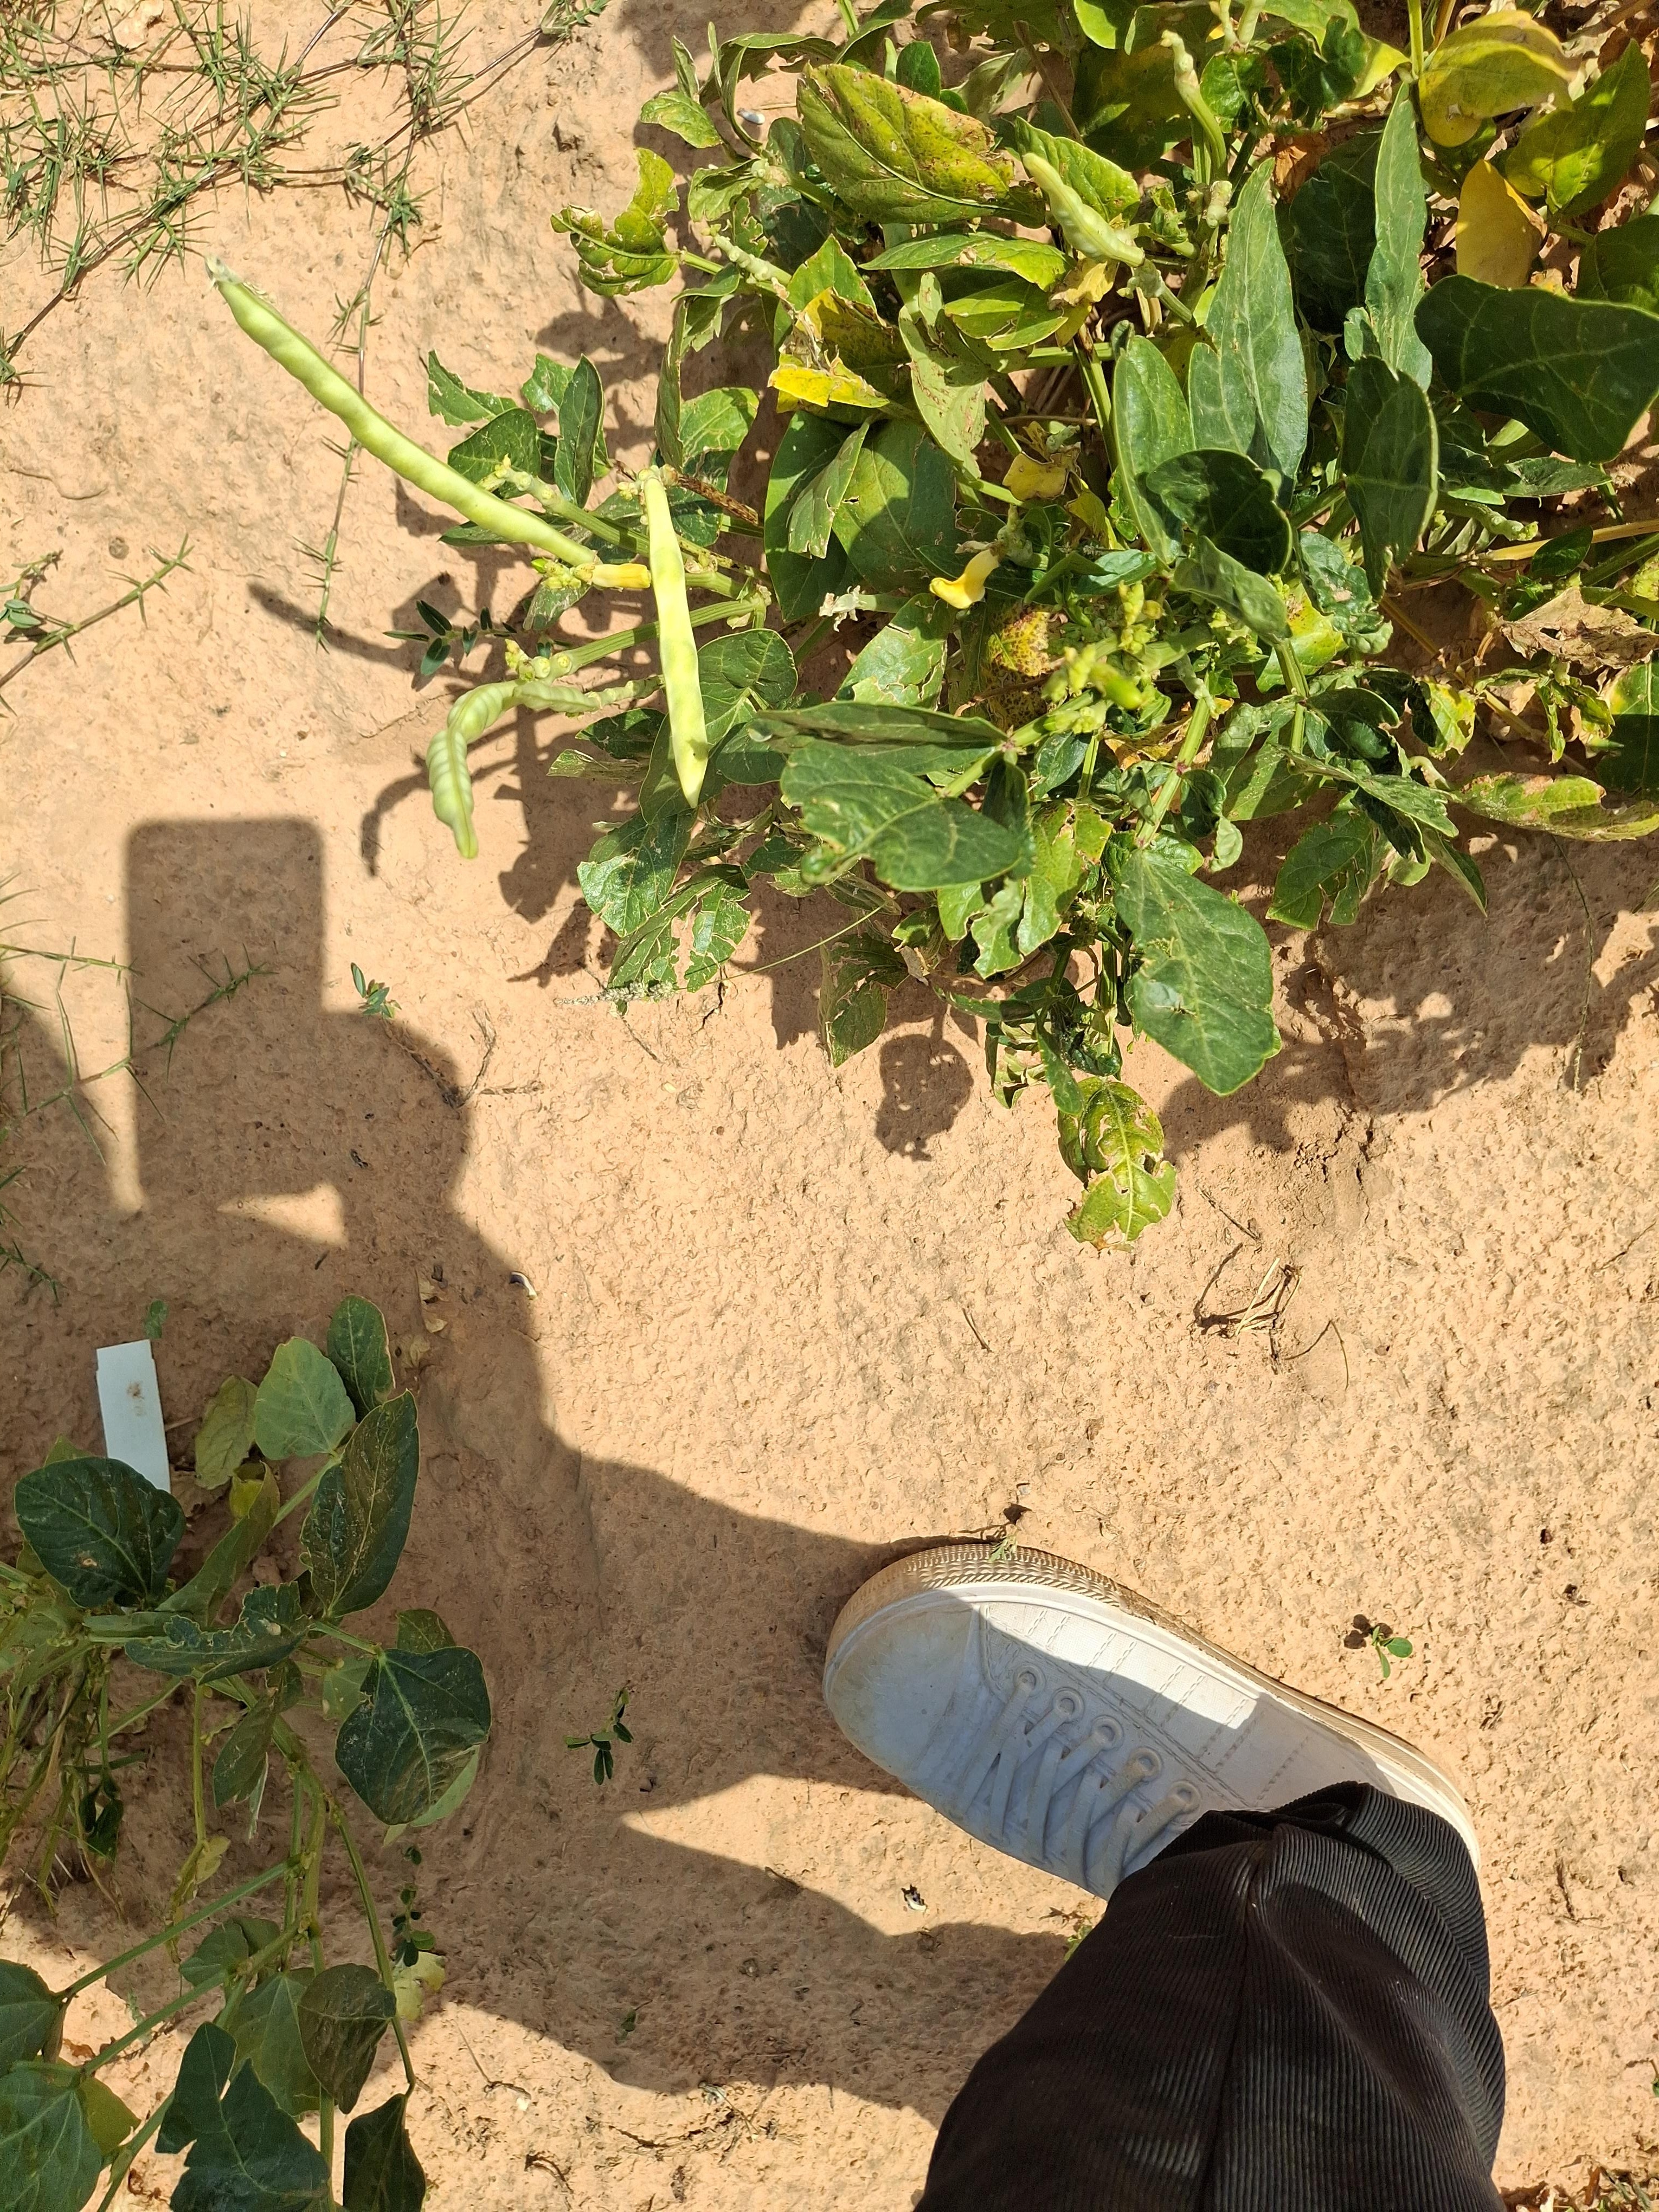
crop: cowpea
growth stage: harvest maturity
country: Nigeria
